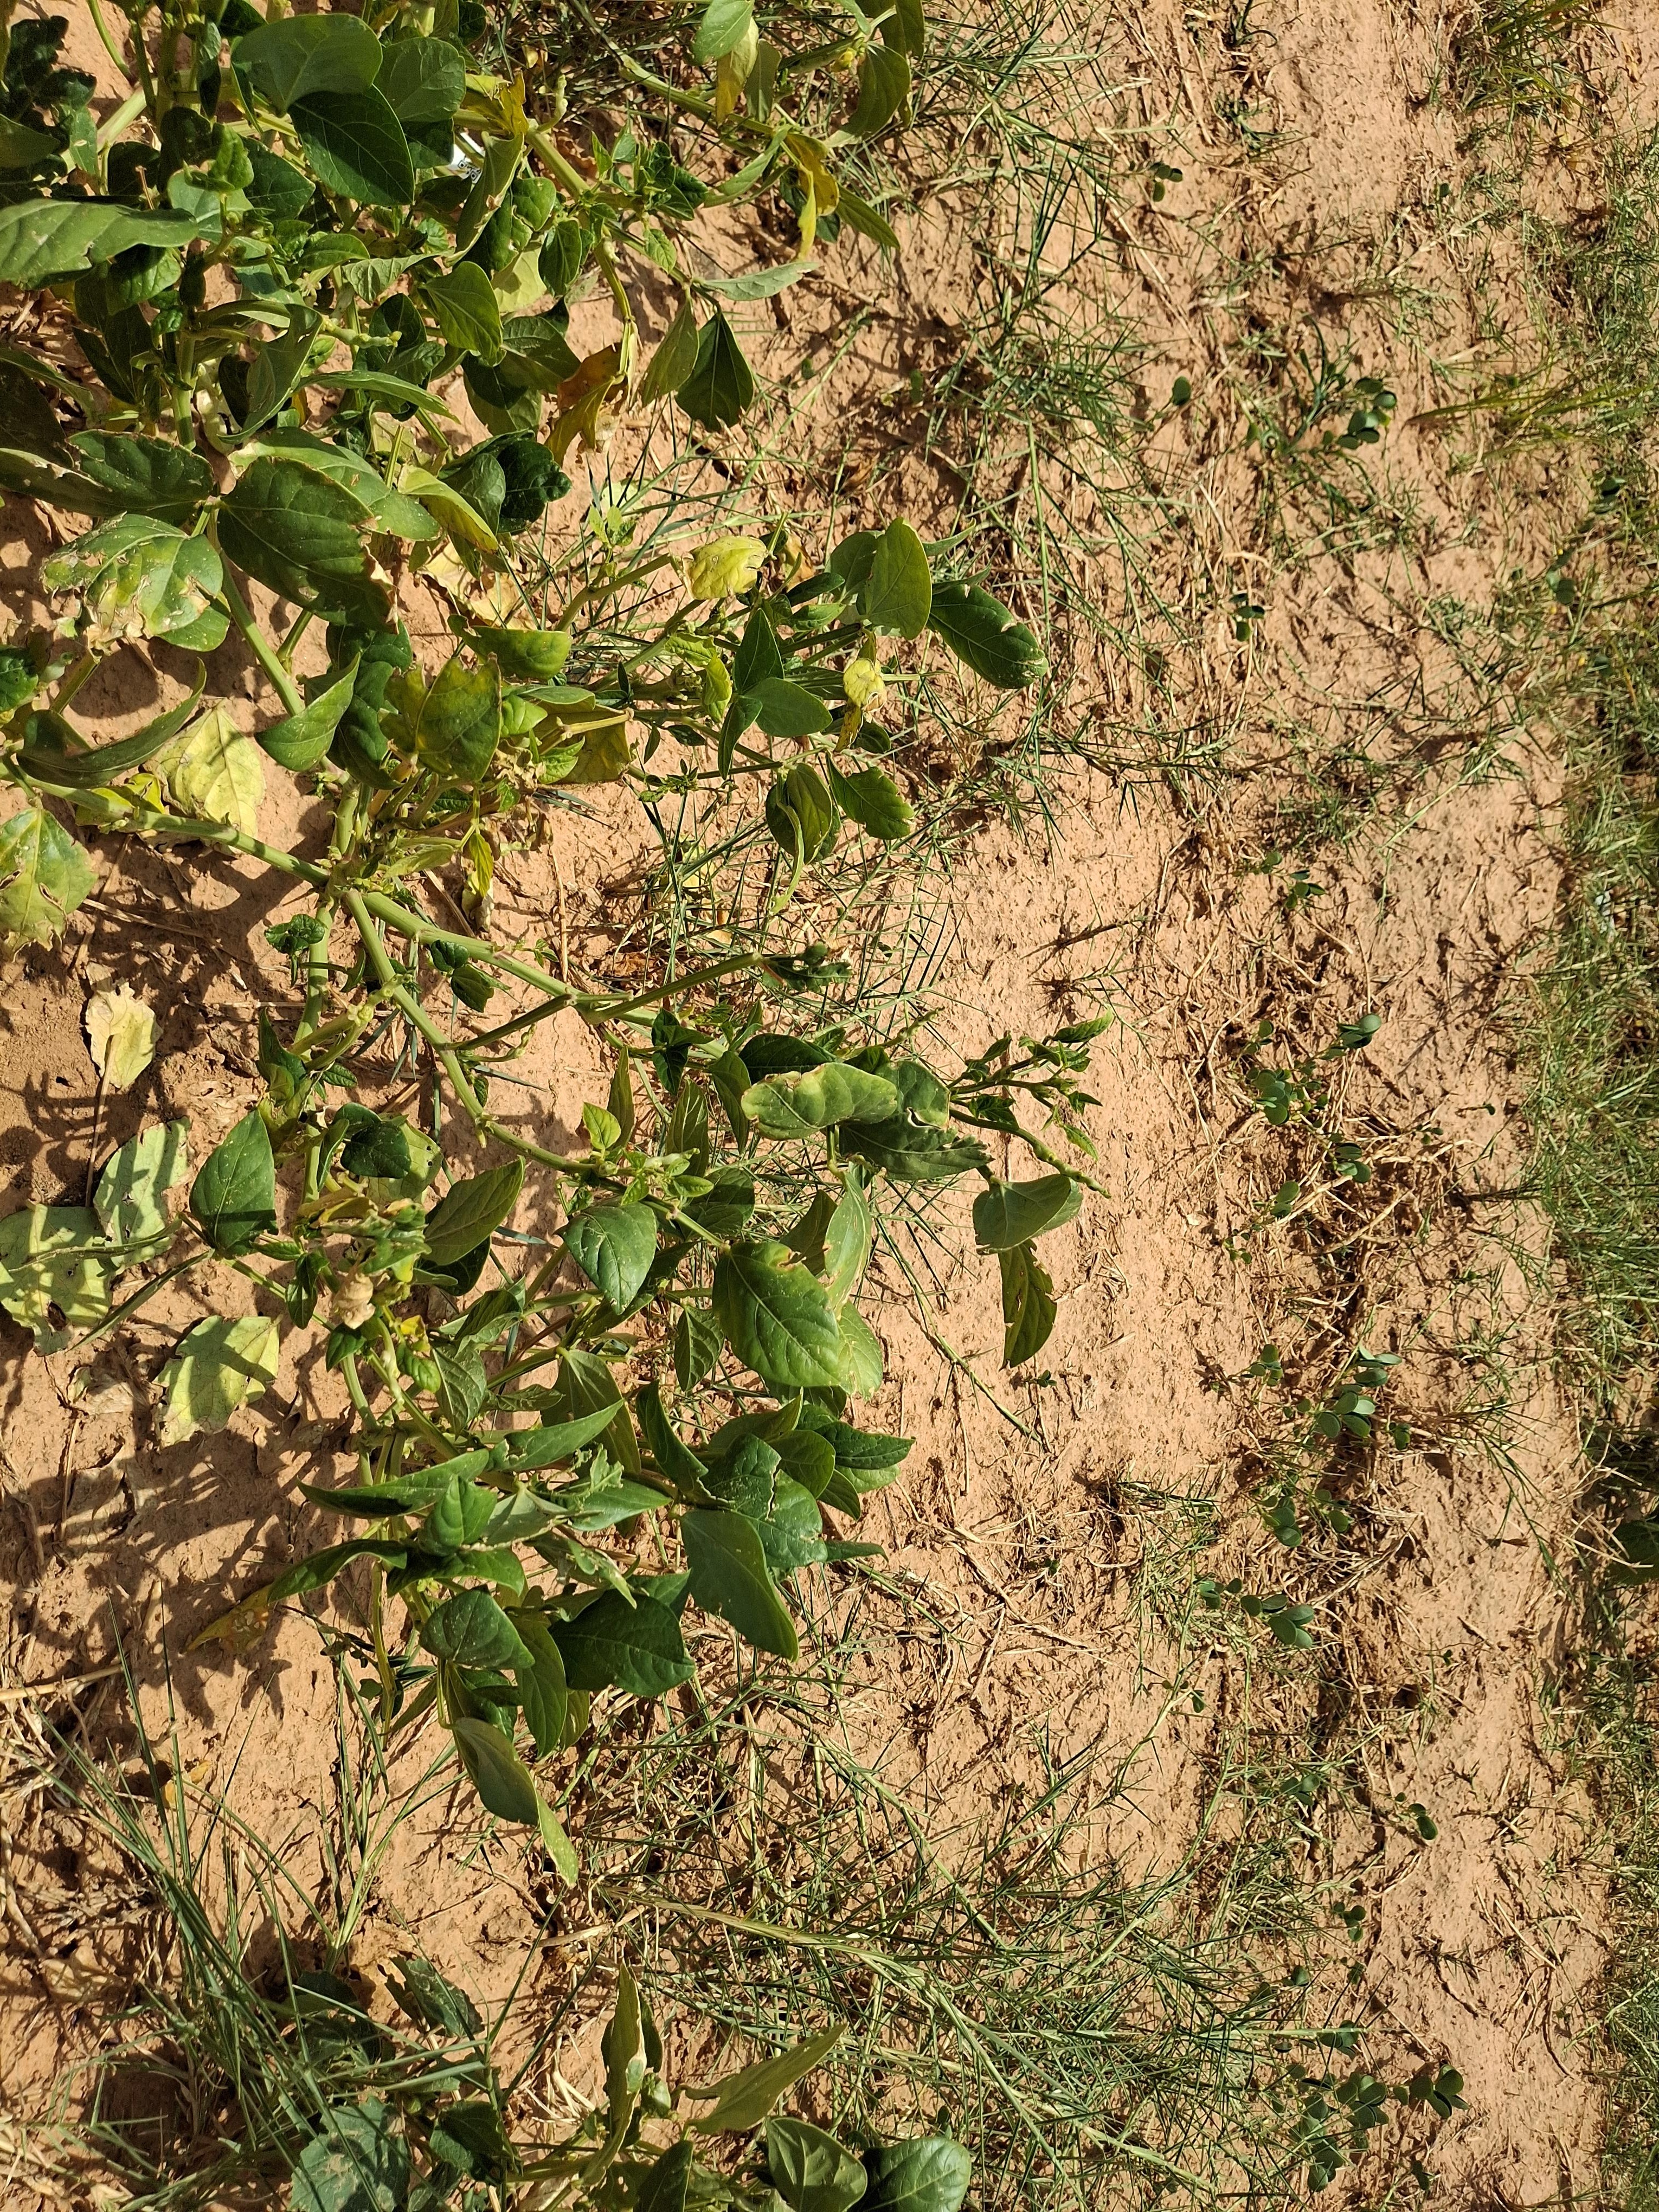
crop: cowpea
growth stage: harvest maturity
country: Nigeria
